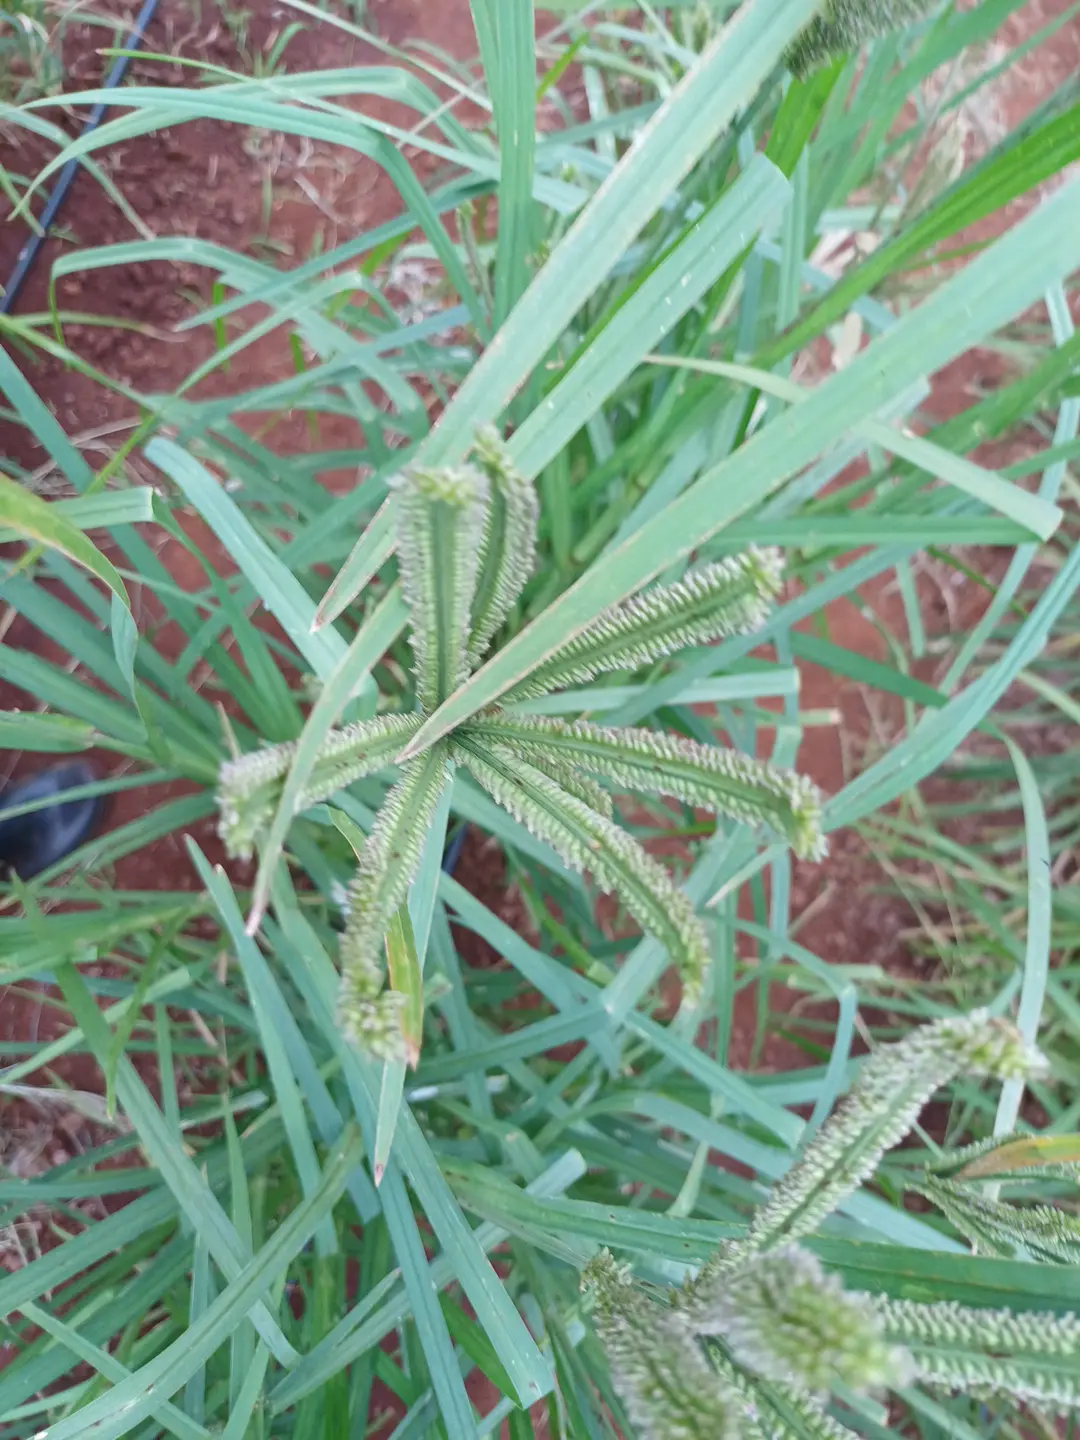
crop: finger millet
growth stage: flowering
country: Kenya
